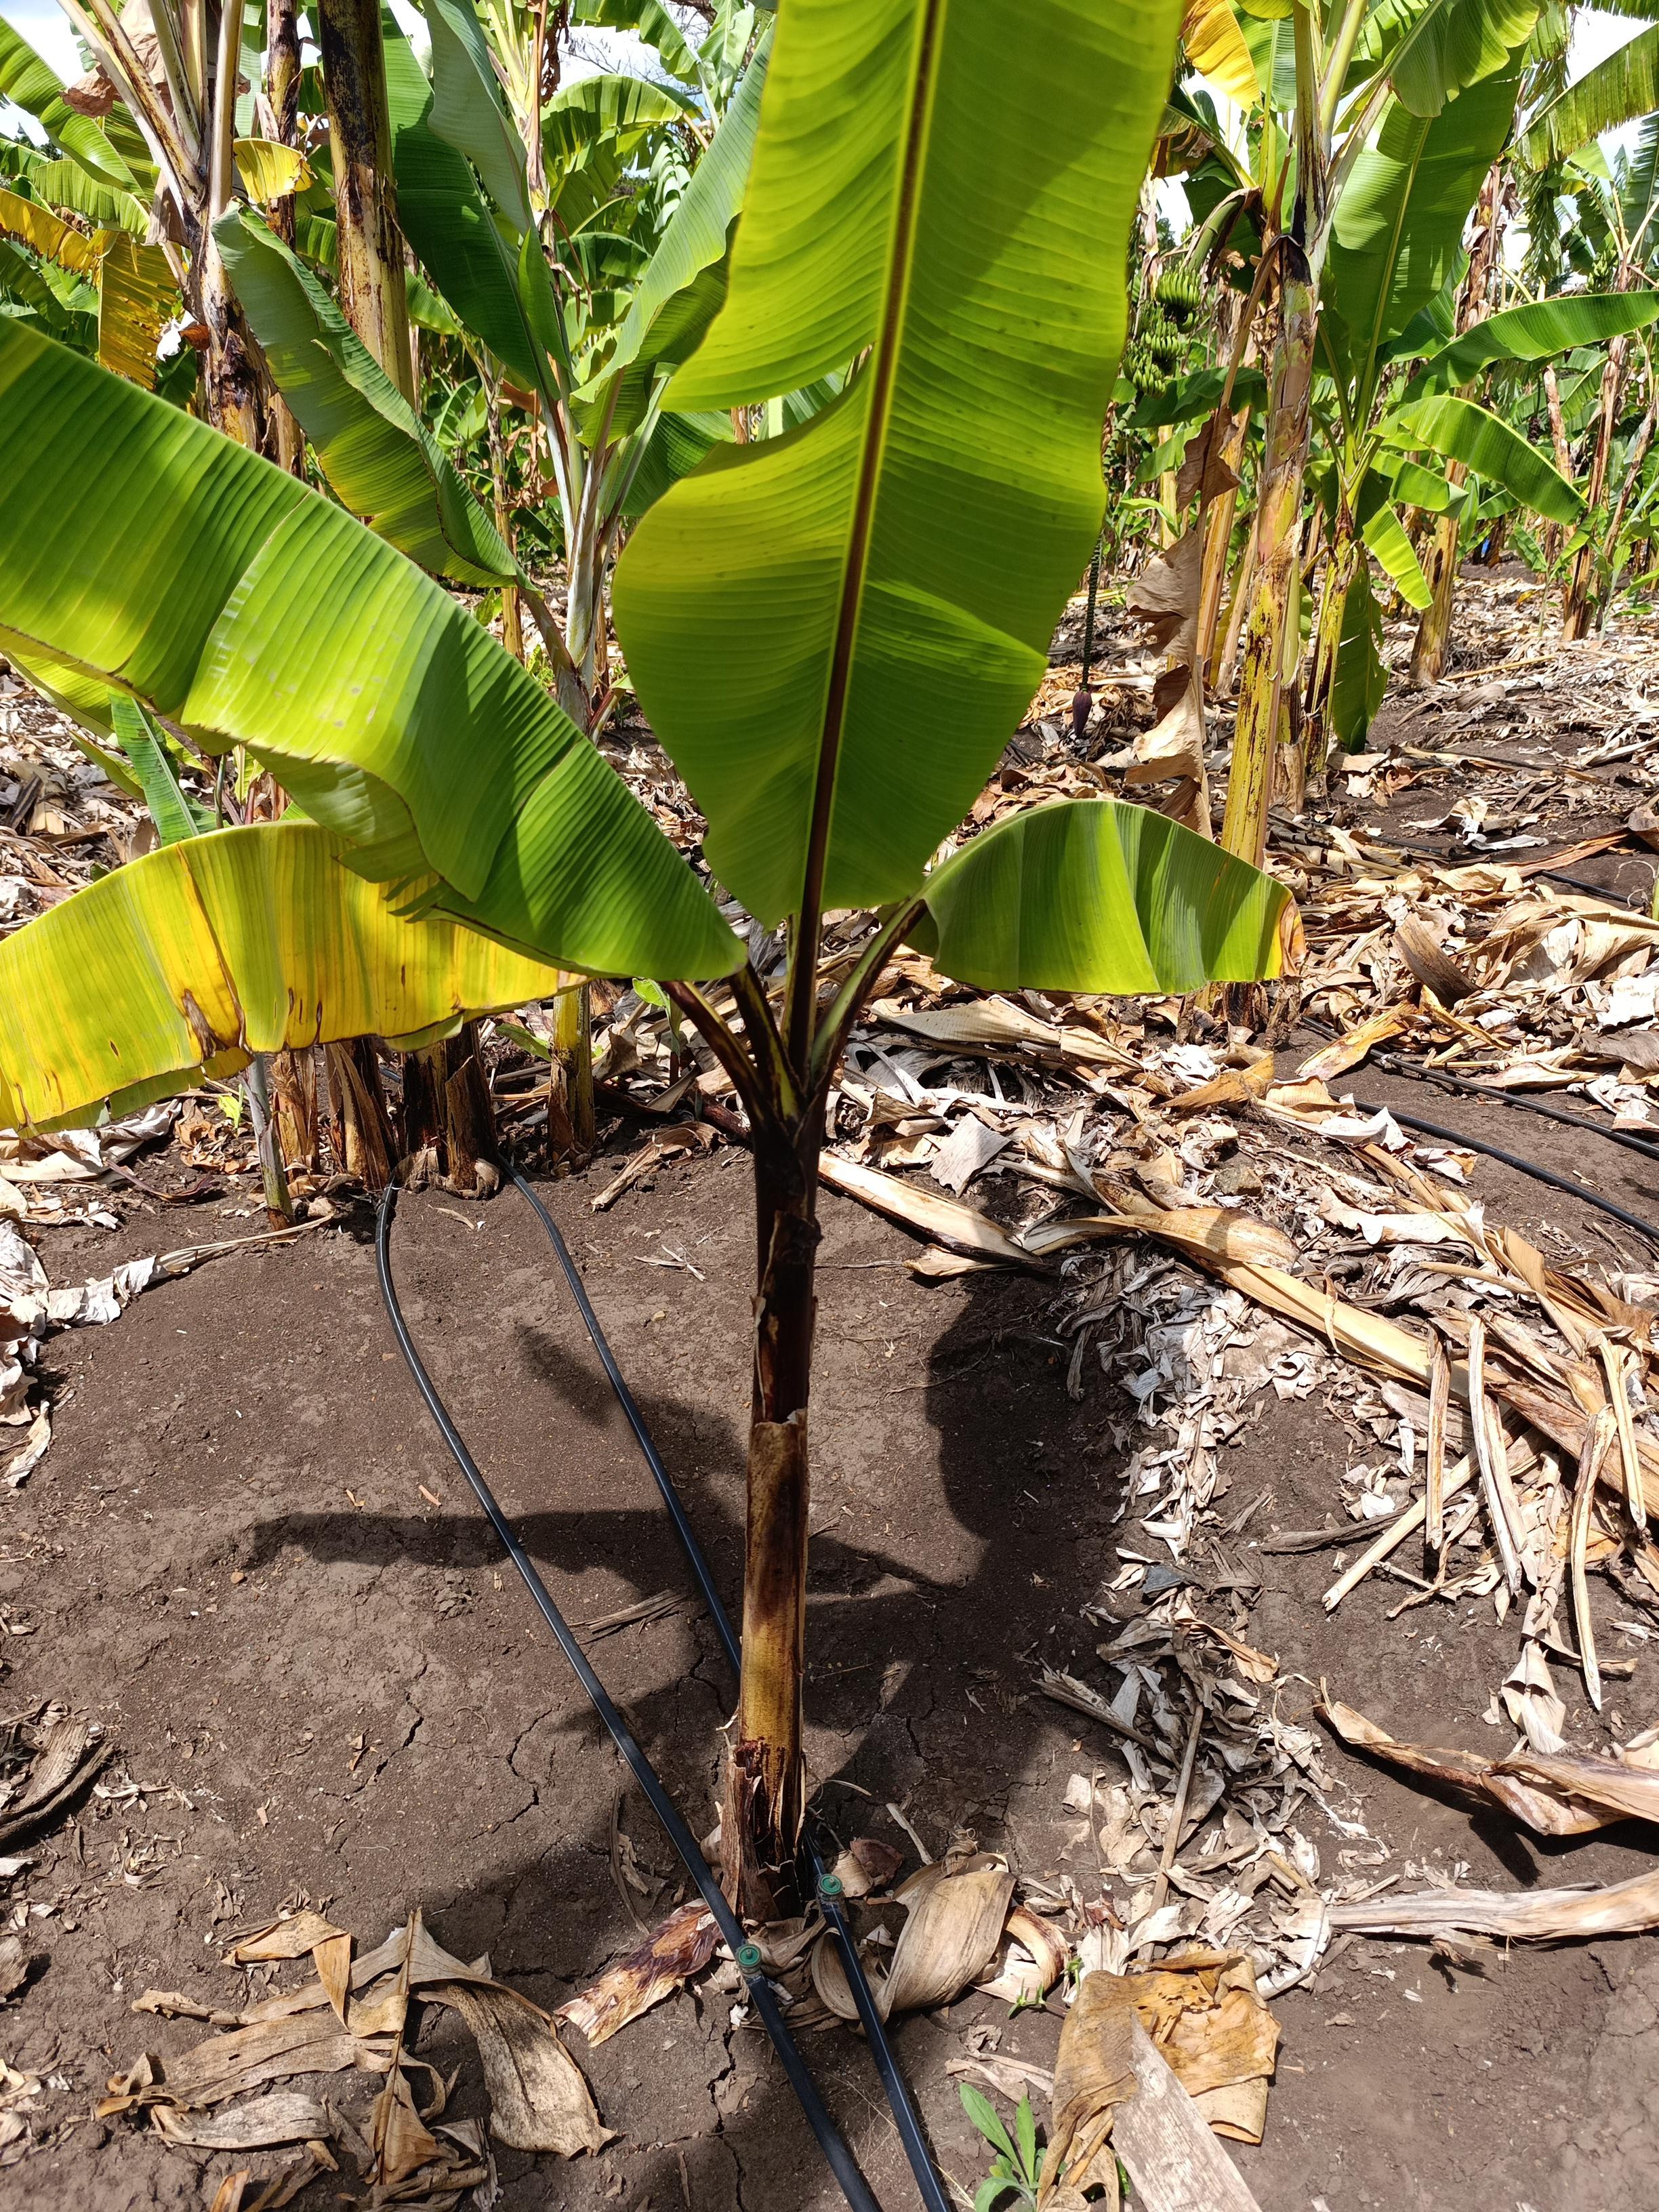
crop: banana
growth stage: vegetative
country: Tanzania
